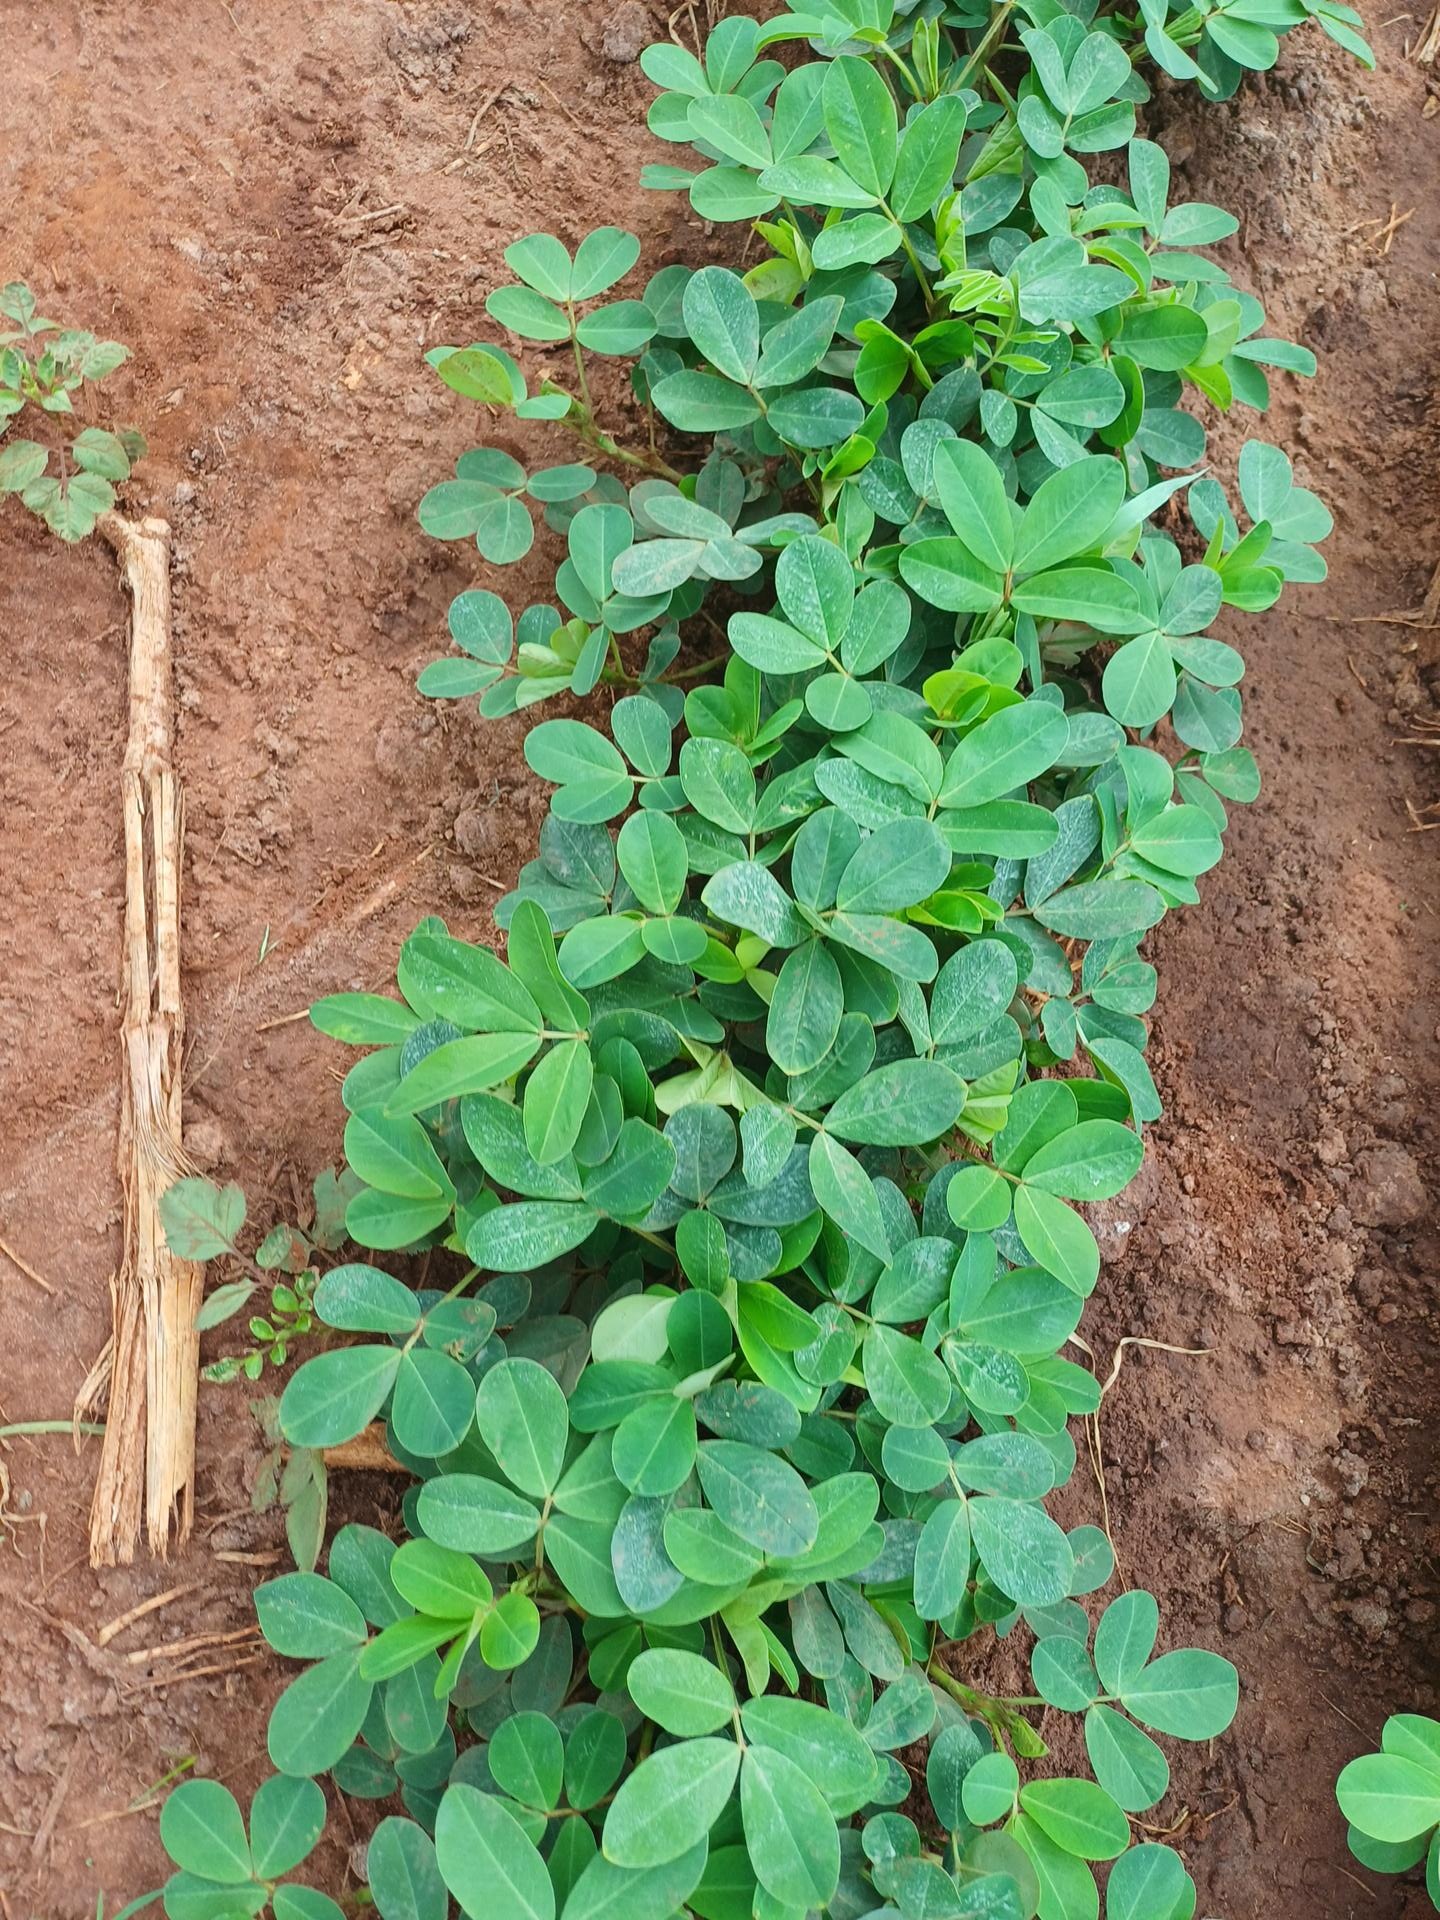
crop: groundnut
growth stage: vegetative
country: Kenya
